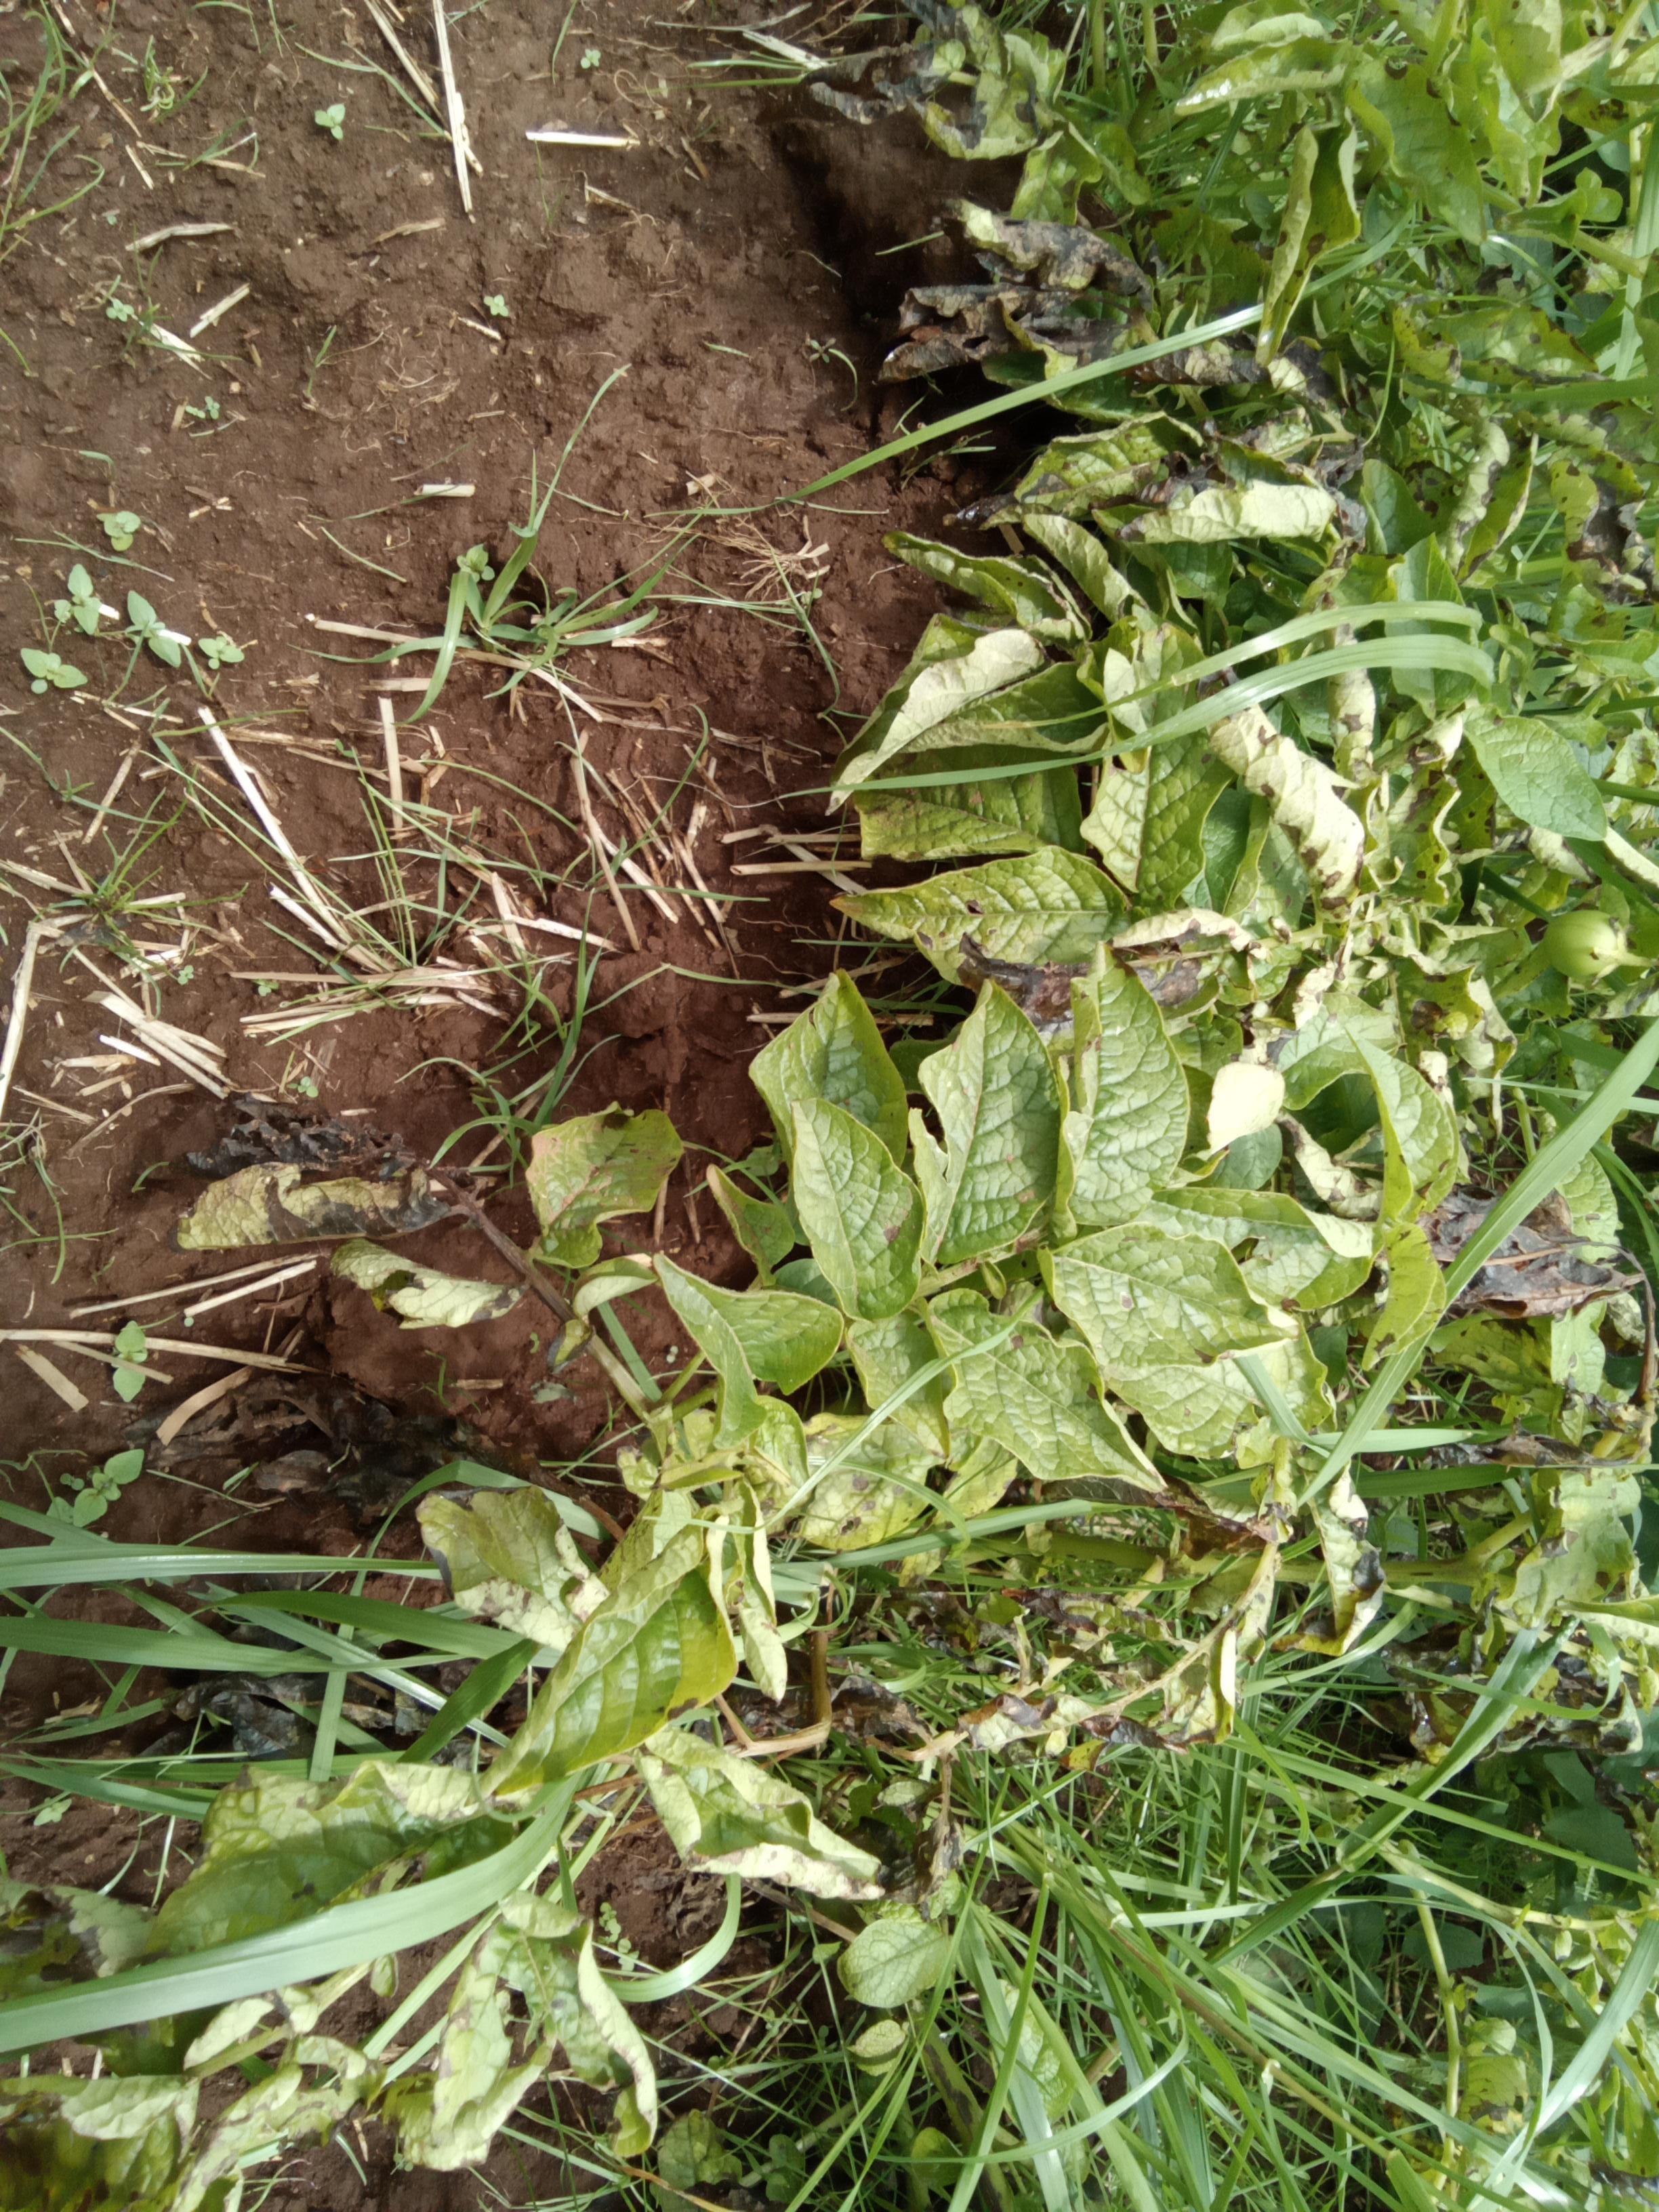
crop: potato
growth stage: harvest maturity
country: Kenya
